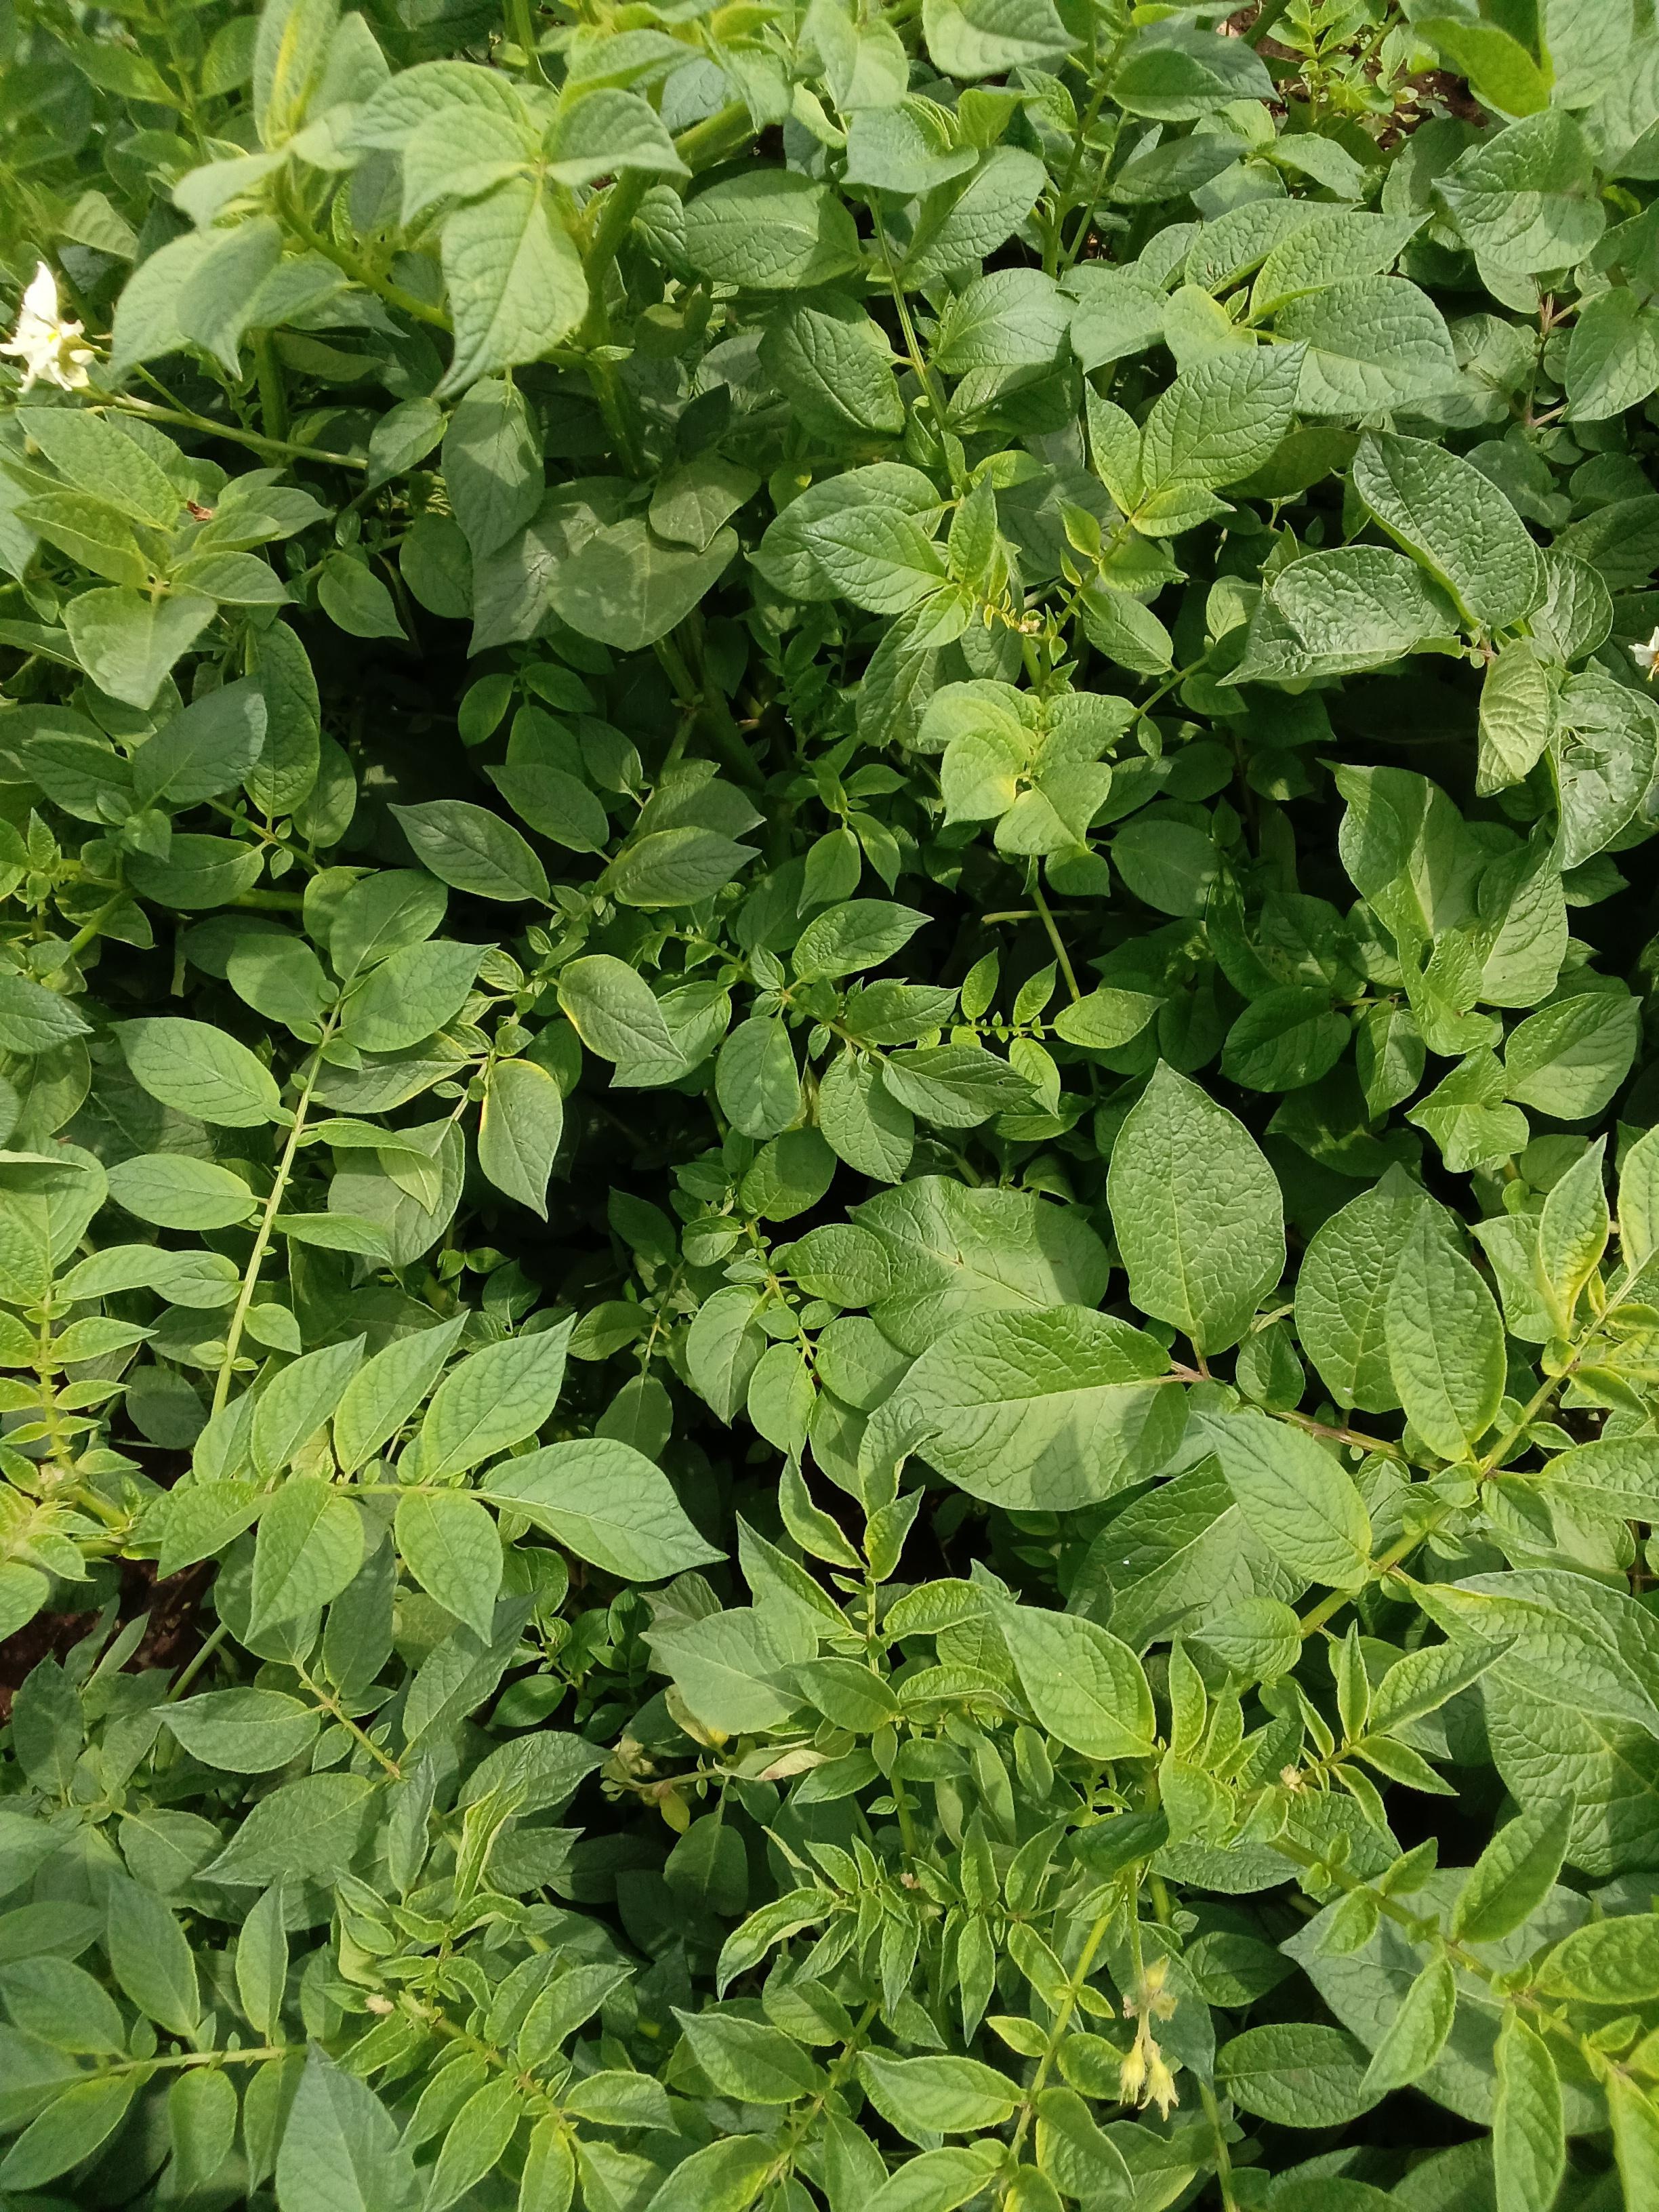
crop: potato
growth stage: flowering
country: Kenya
